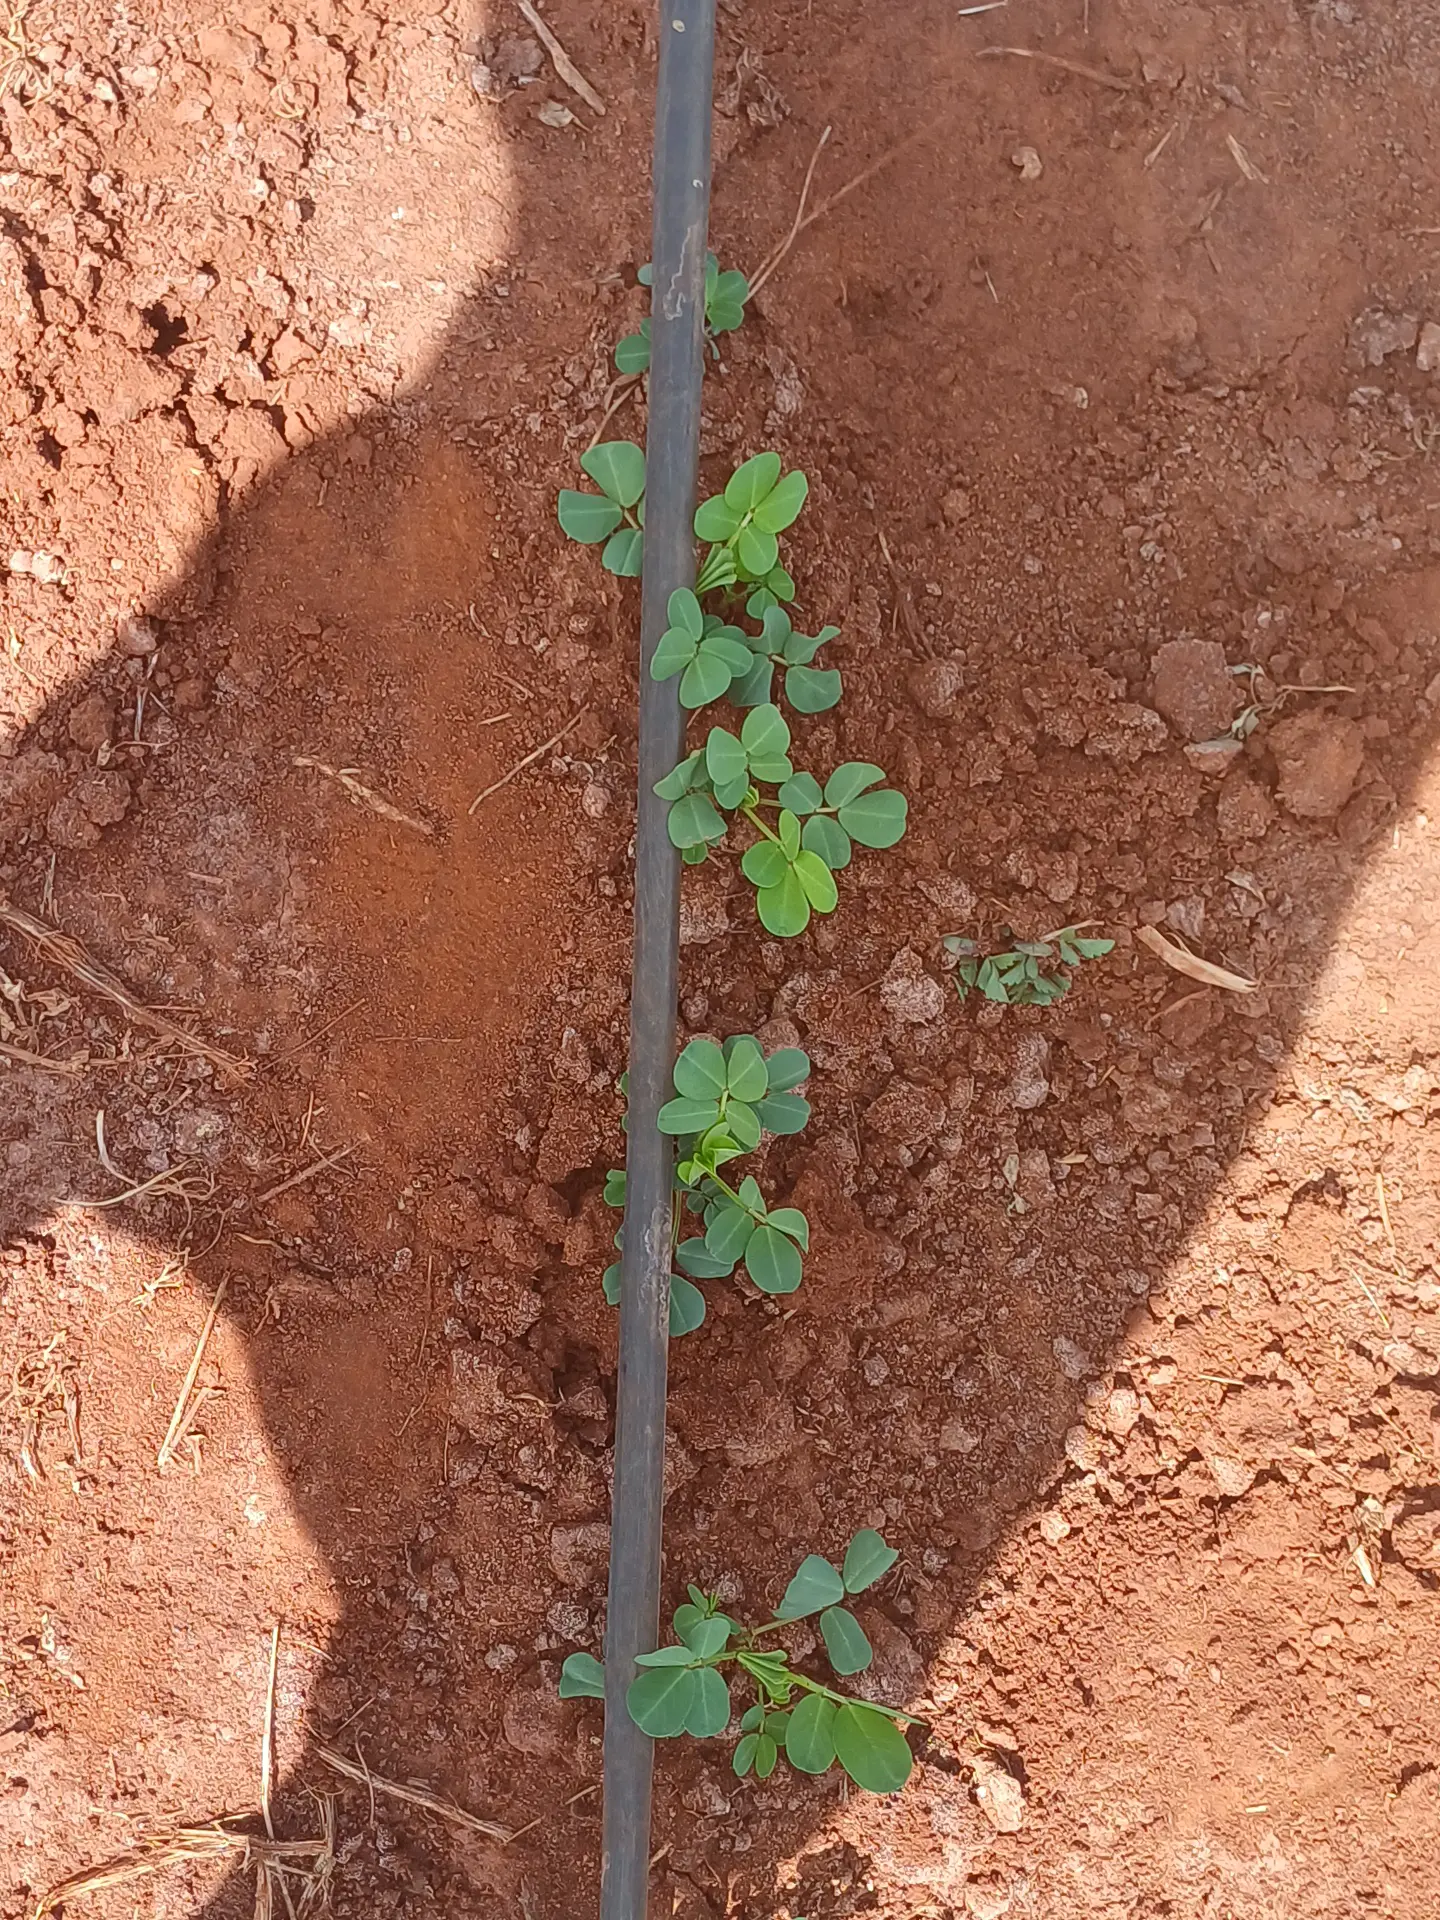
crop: groundnut
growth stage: flowering
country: Kenya
